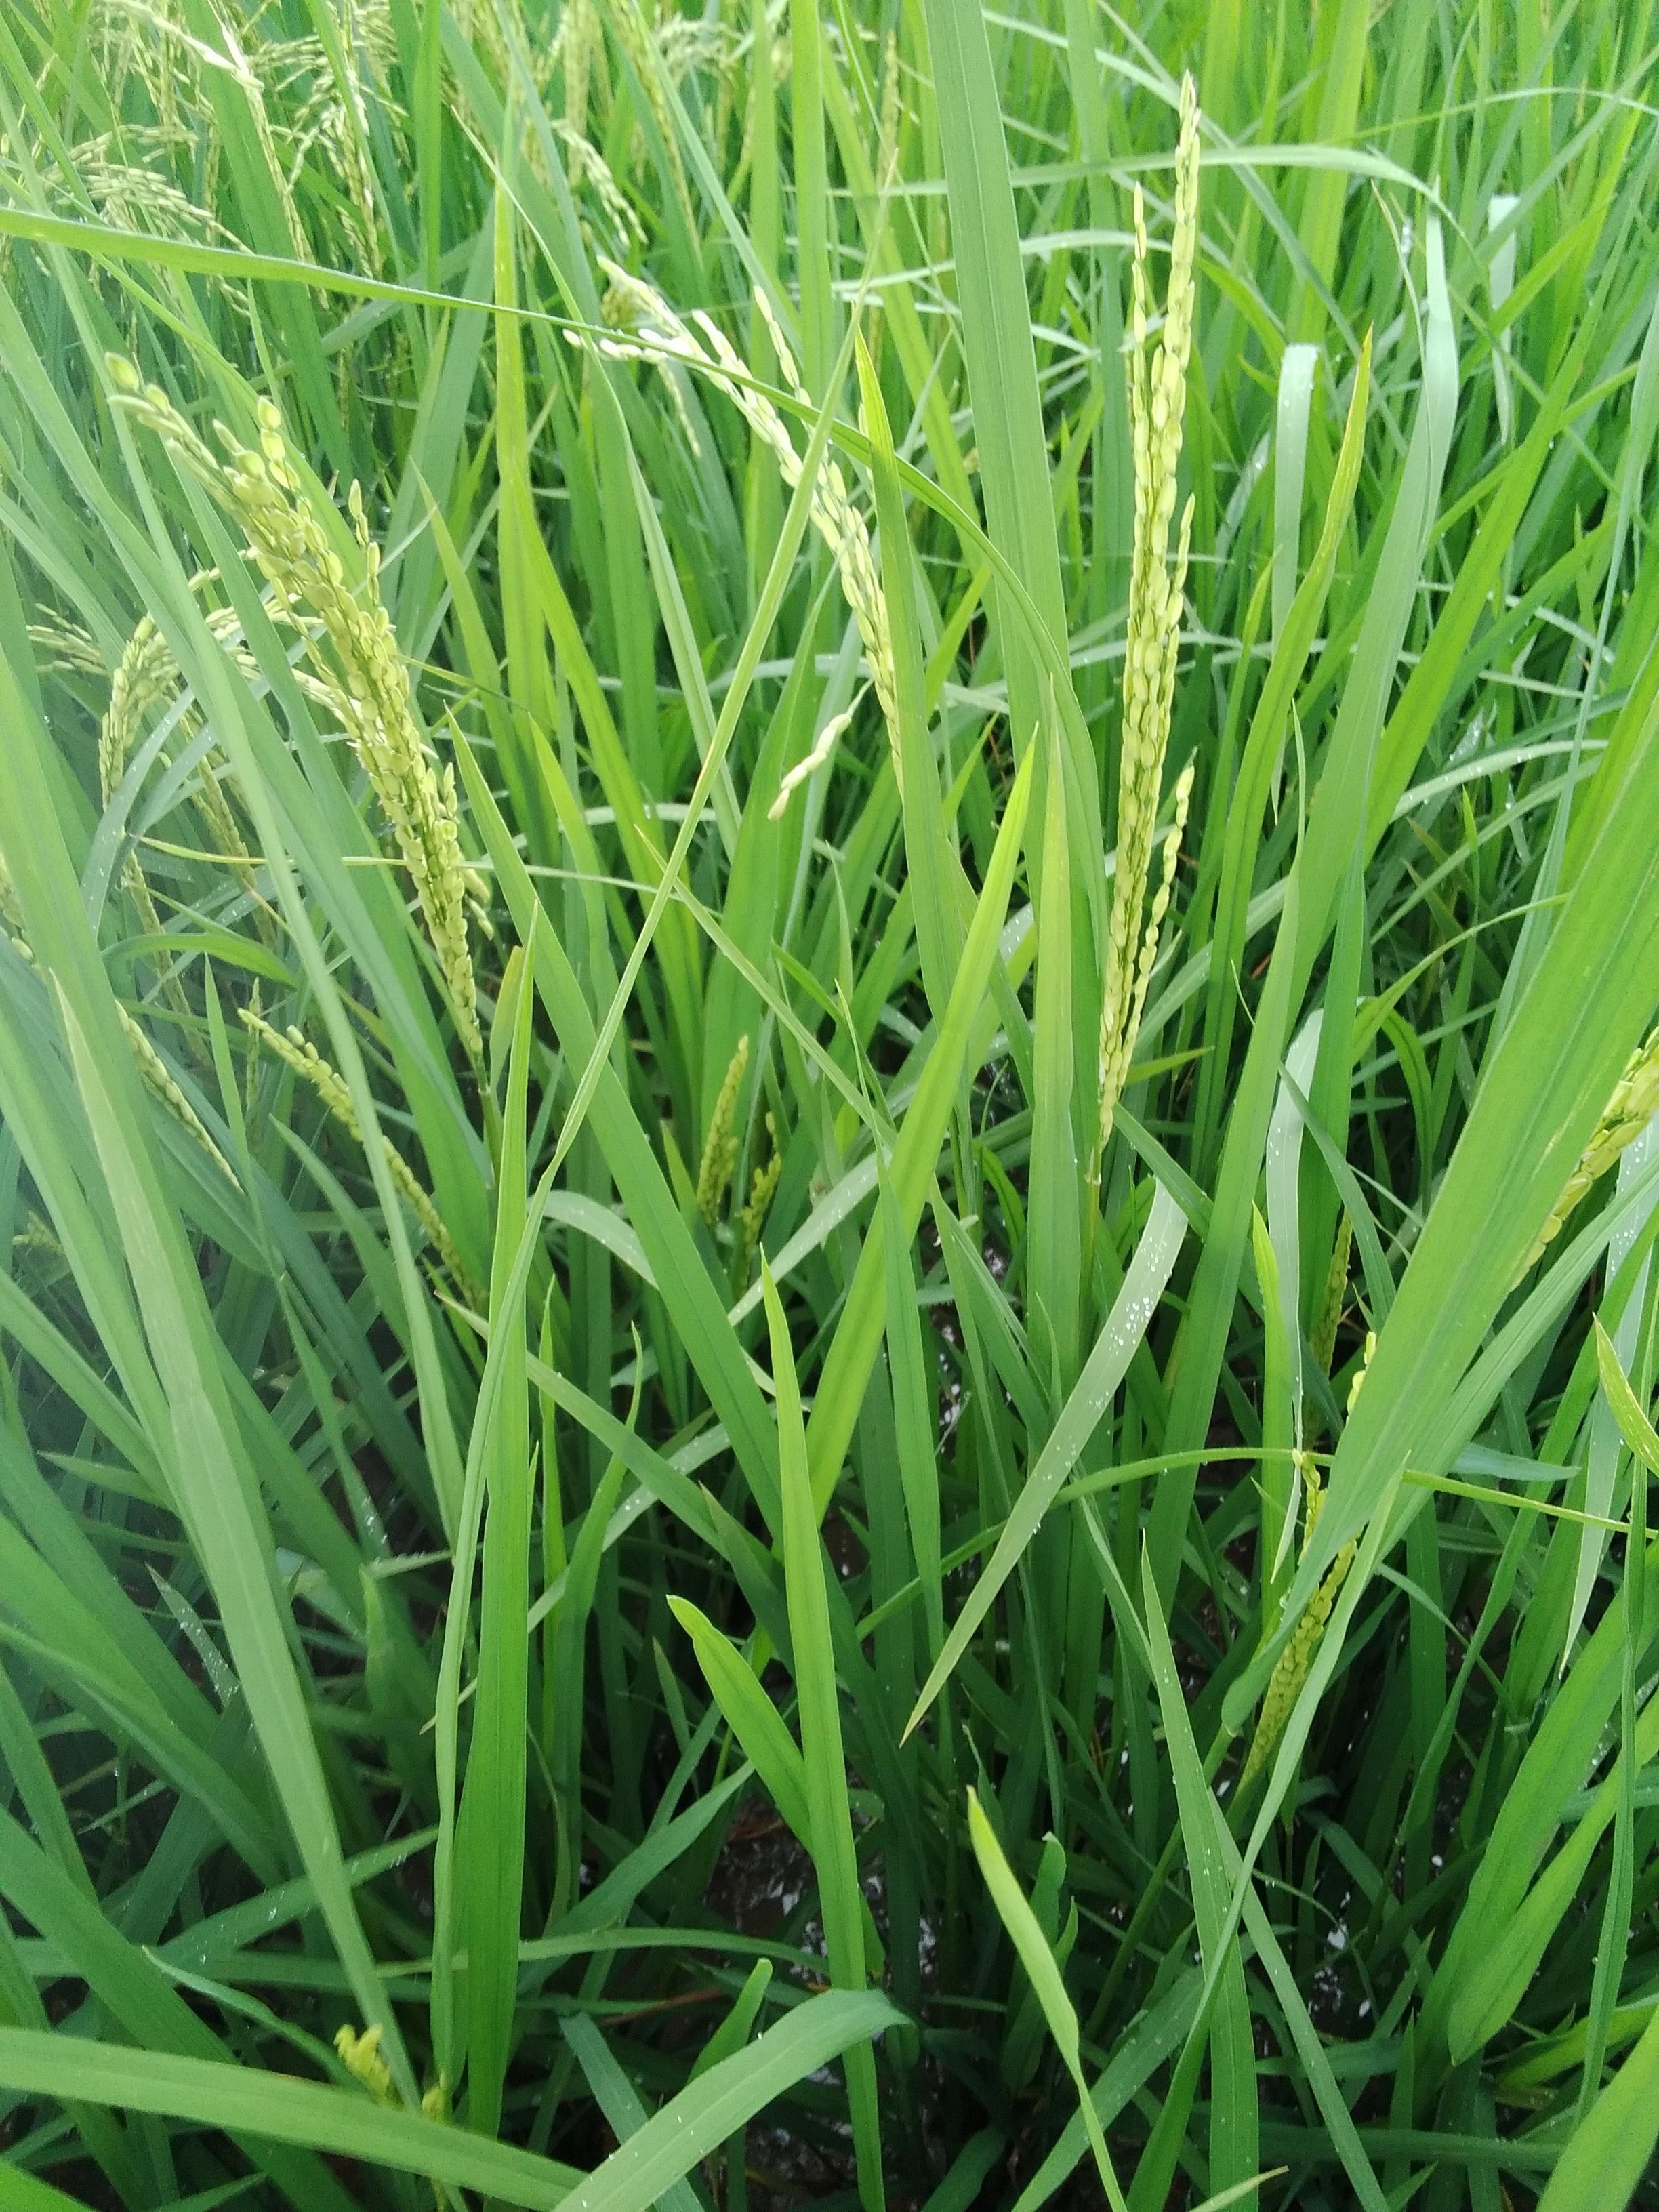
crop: rice
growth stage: flowering
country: Nigeria
